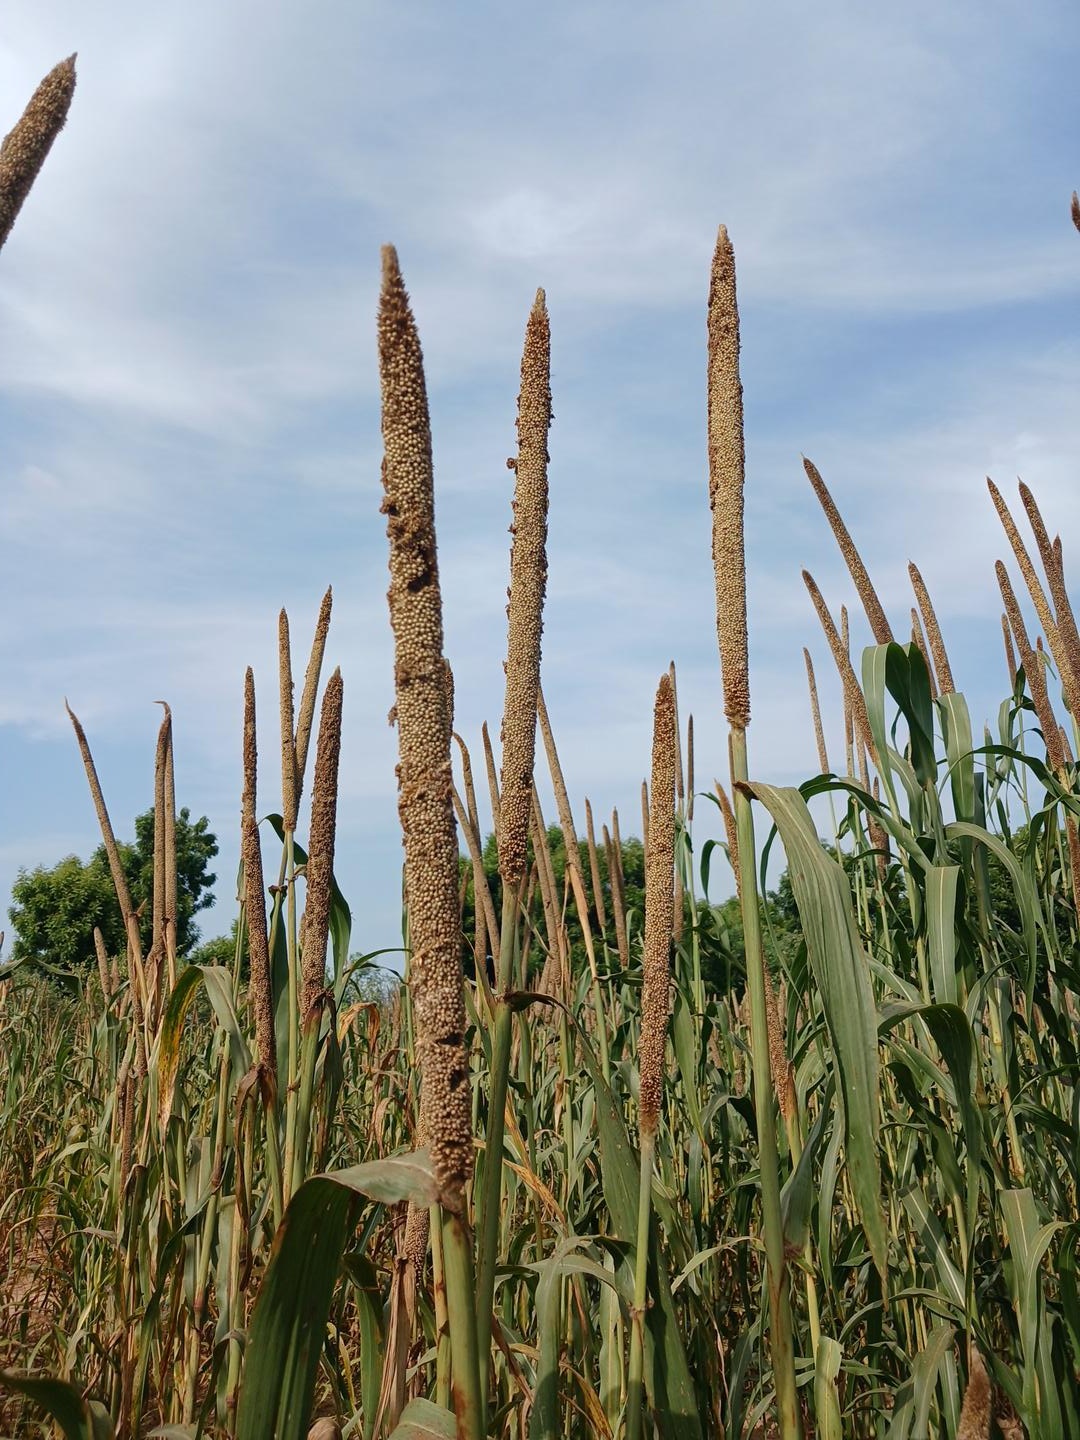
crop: pearl millet
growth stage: maturity
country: Senegal
